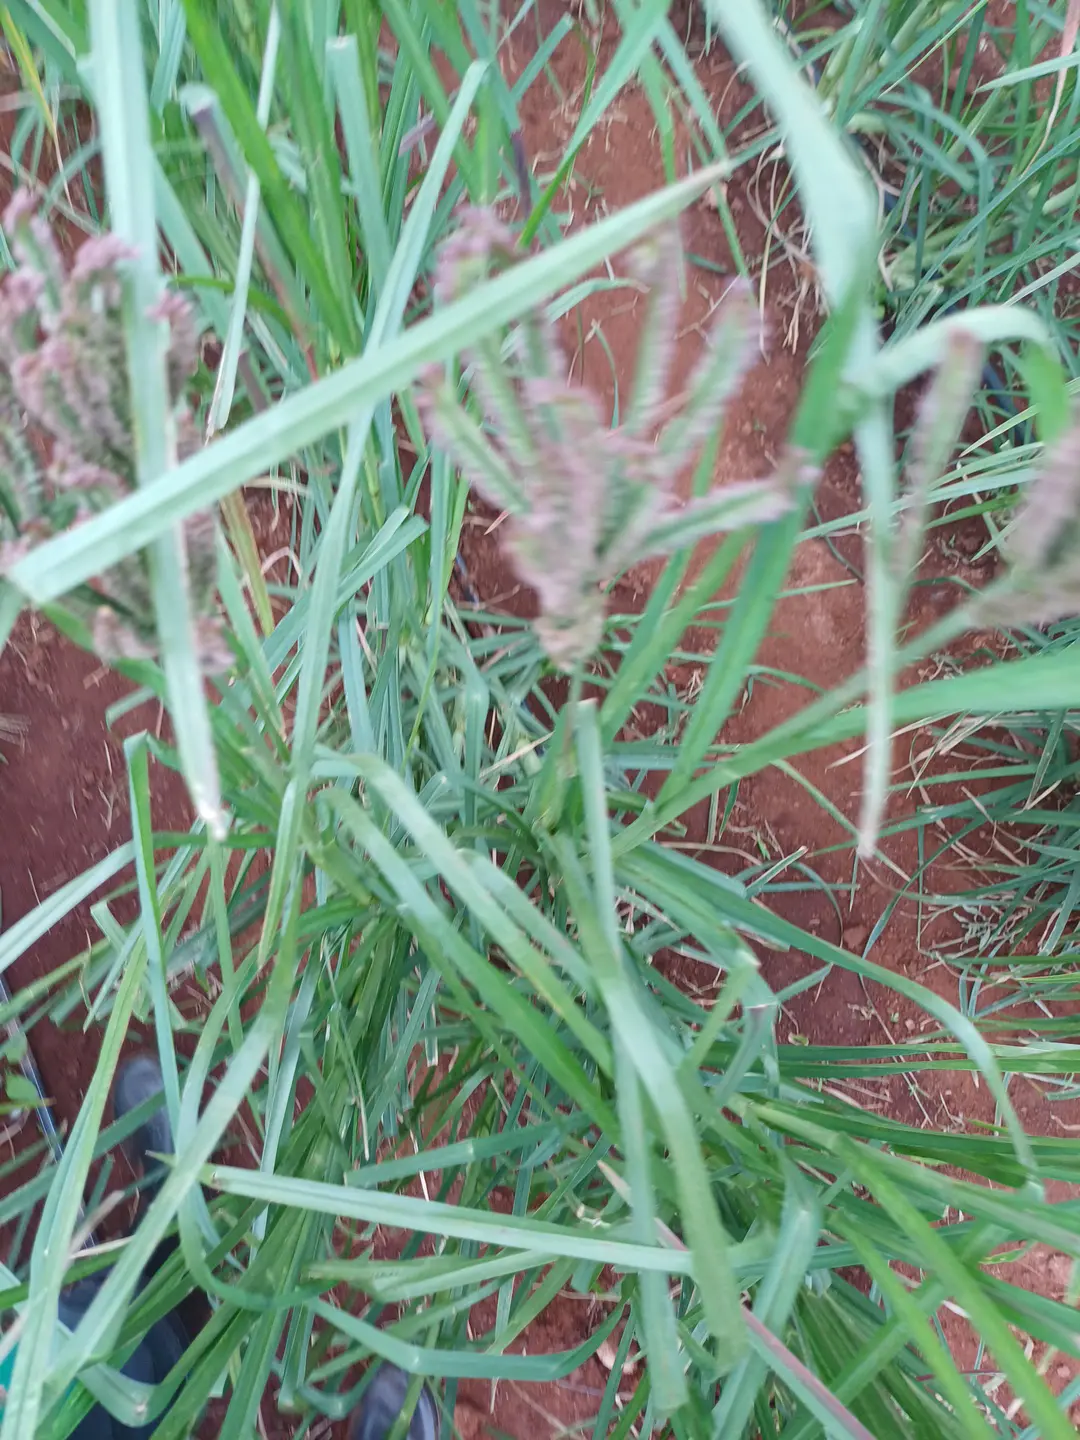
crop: finger millet
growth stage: flowering
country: Kenya
